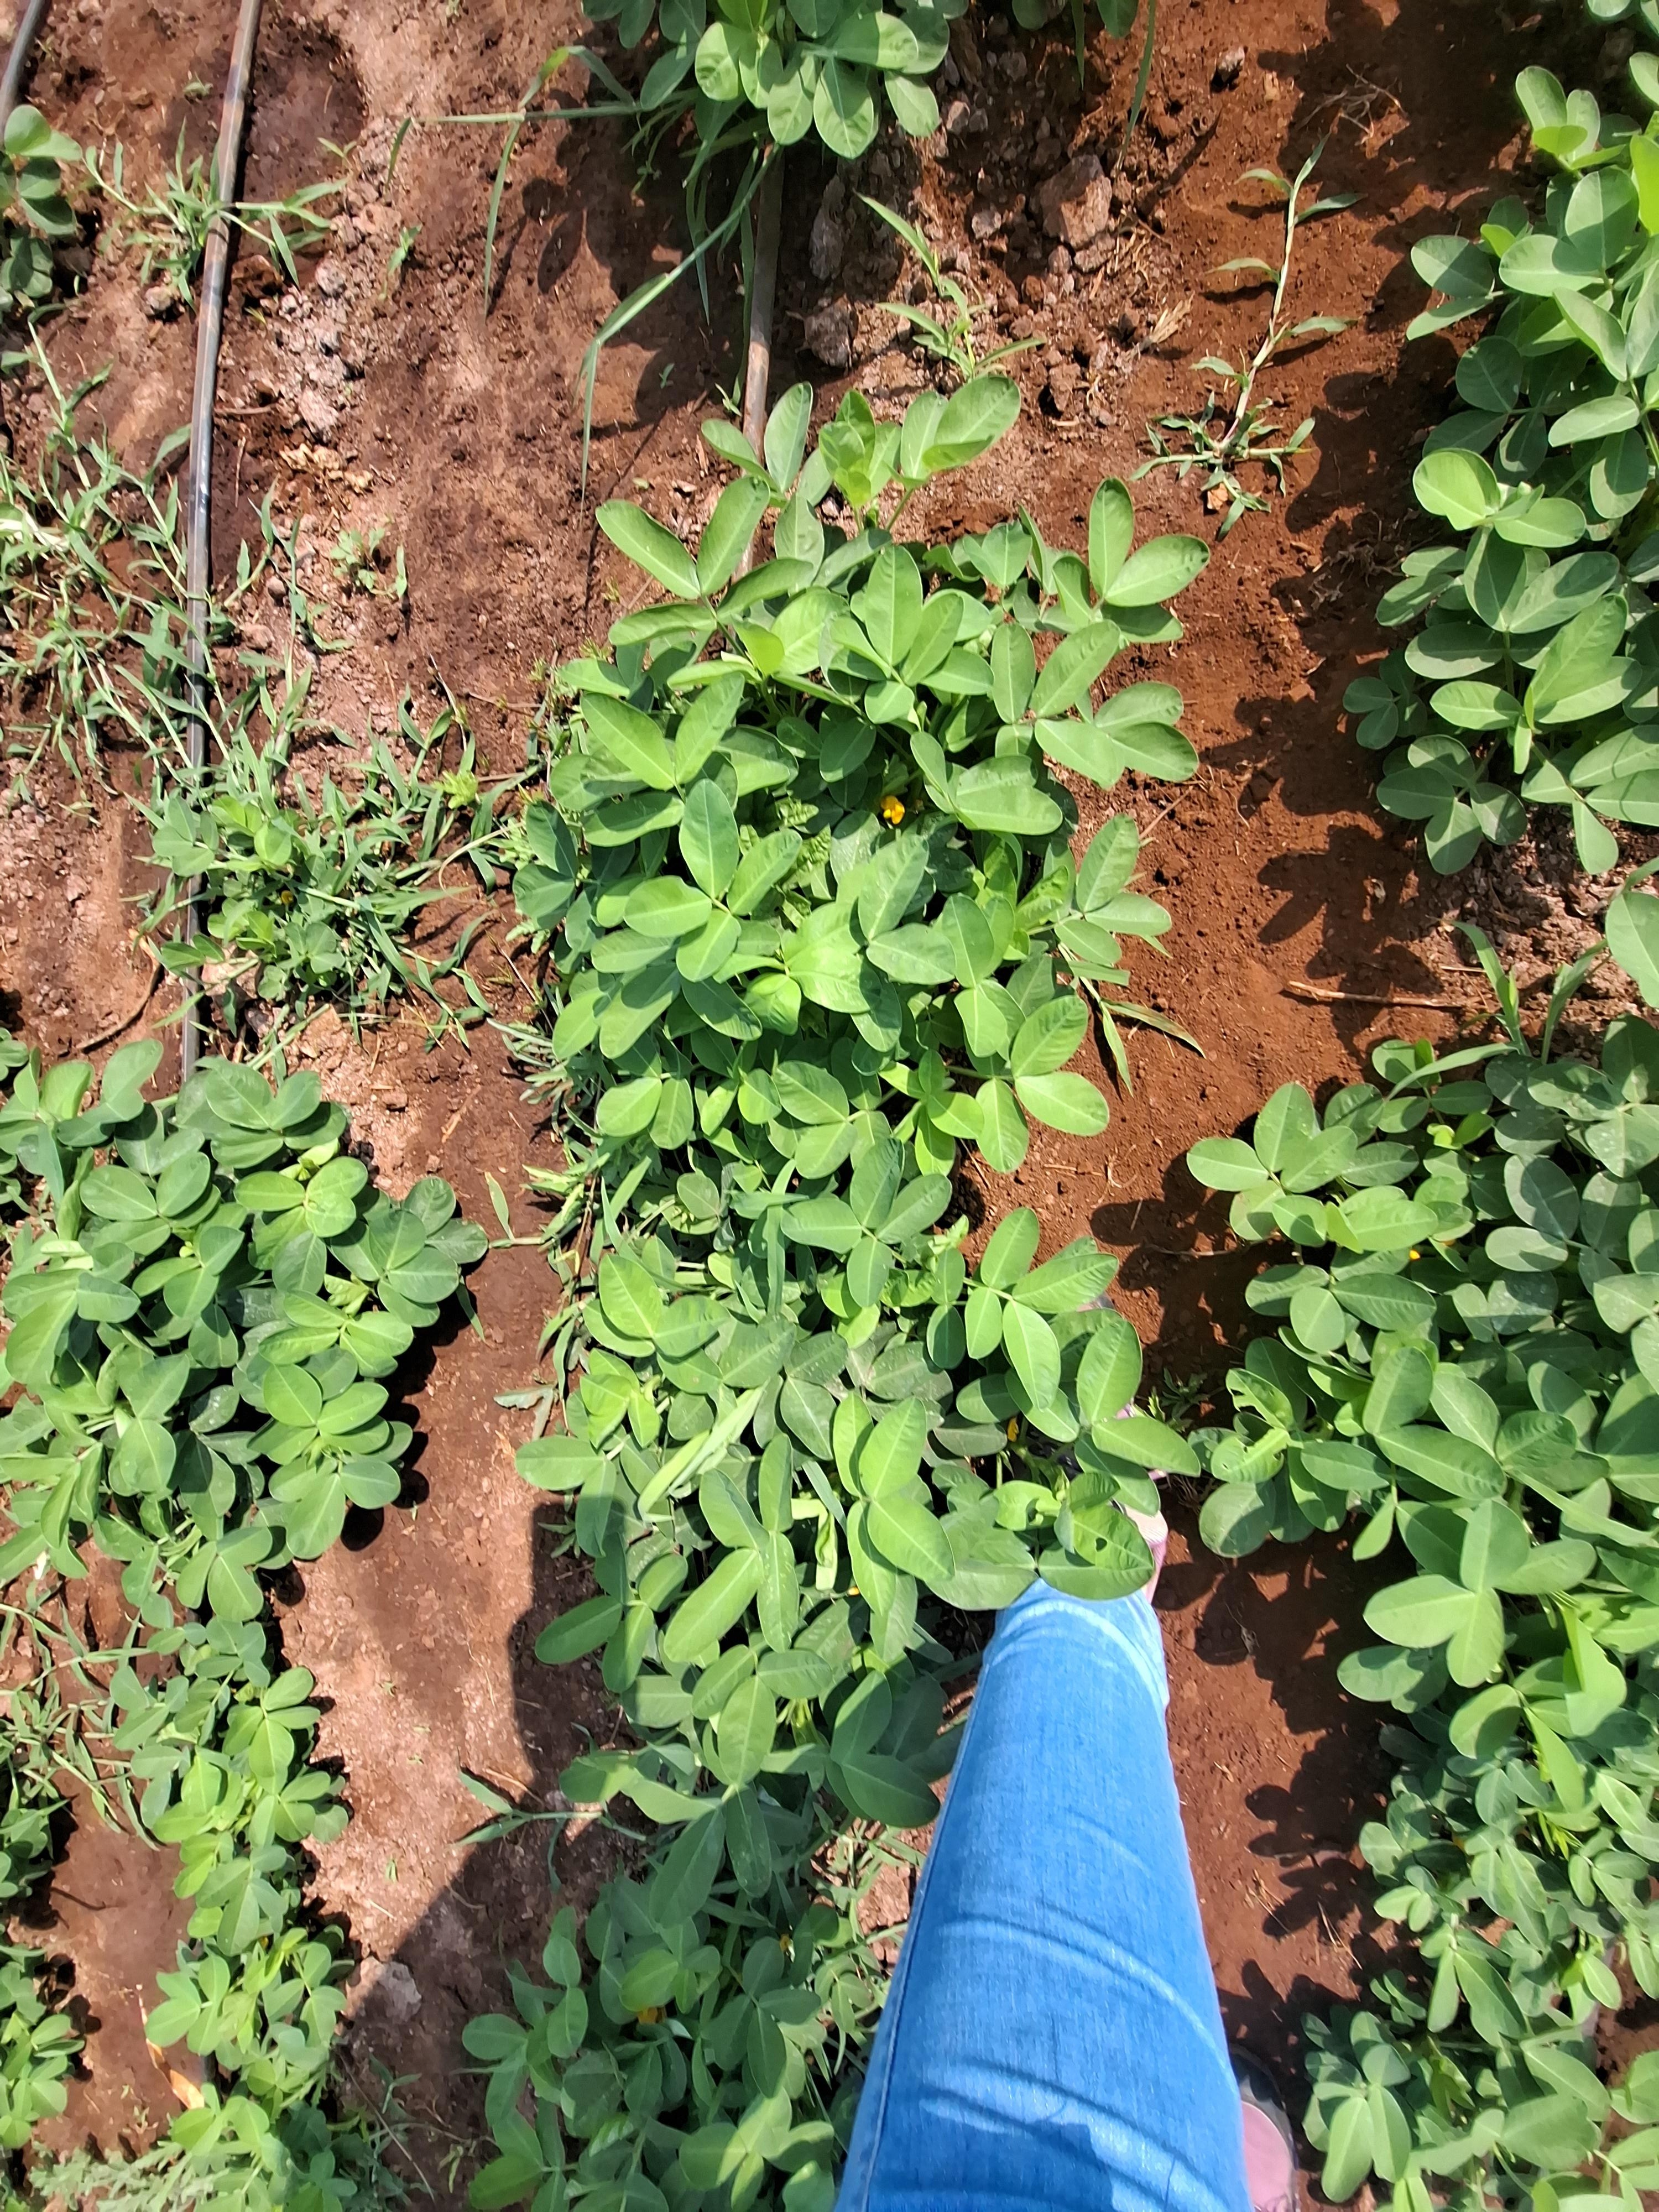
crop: groundnut
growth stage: flowering
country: Kenya
